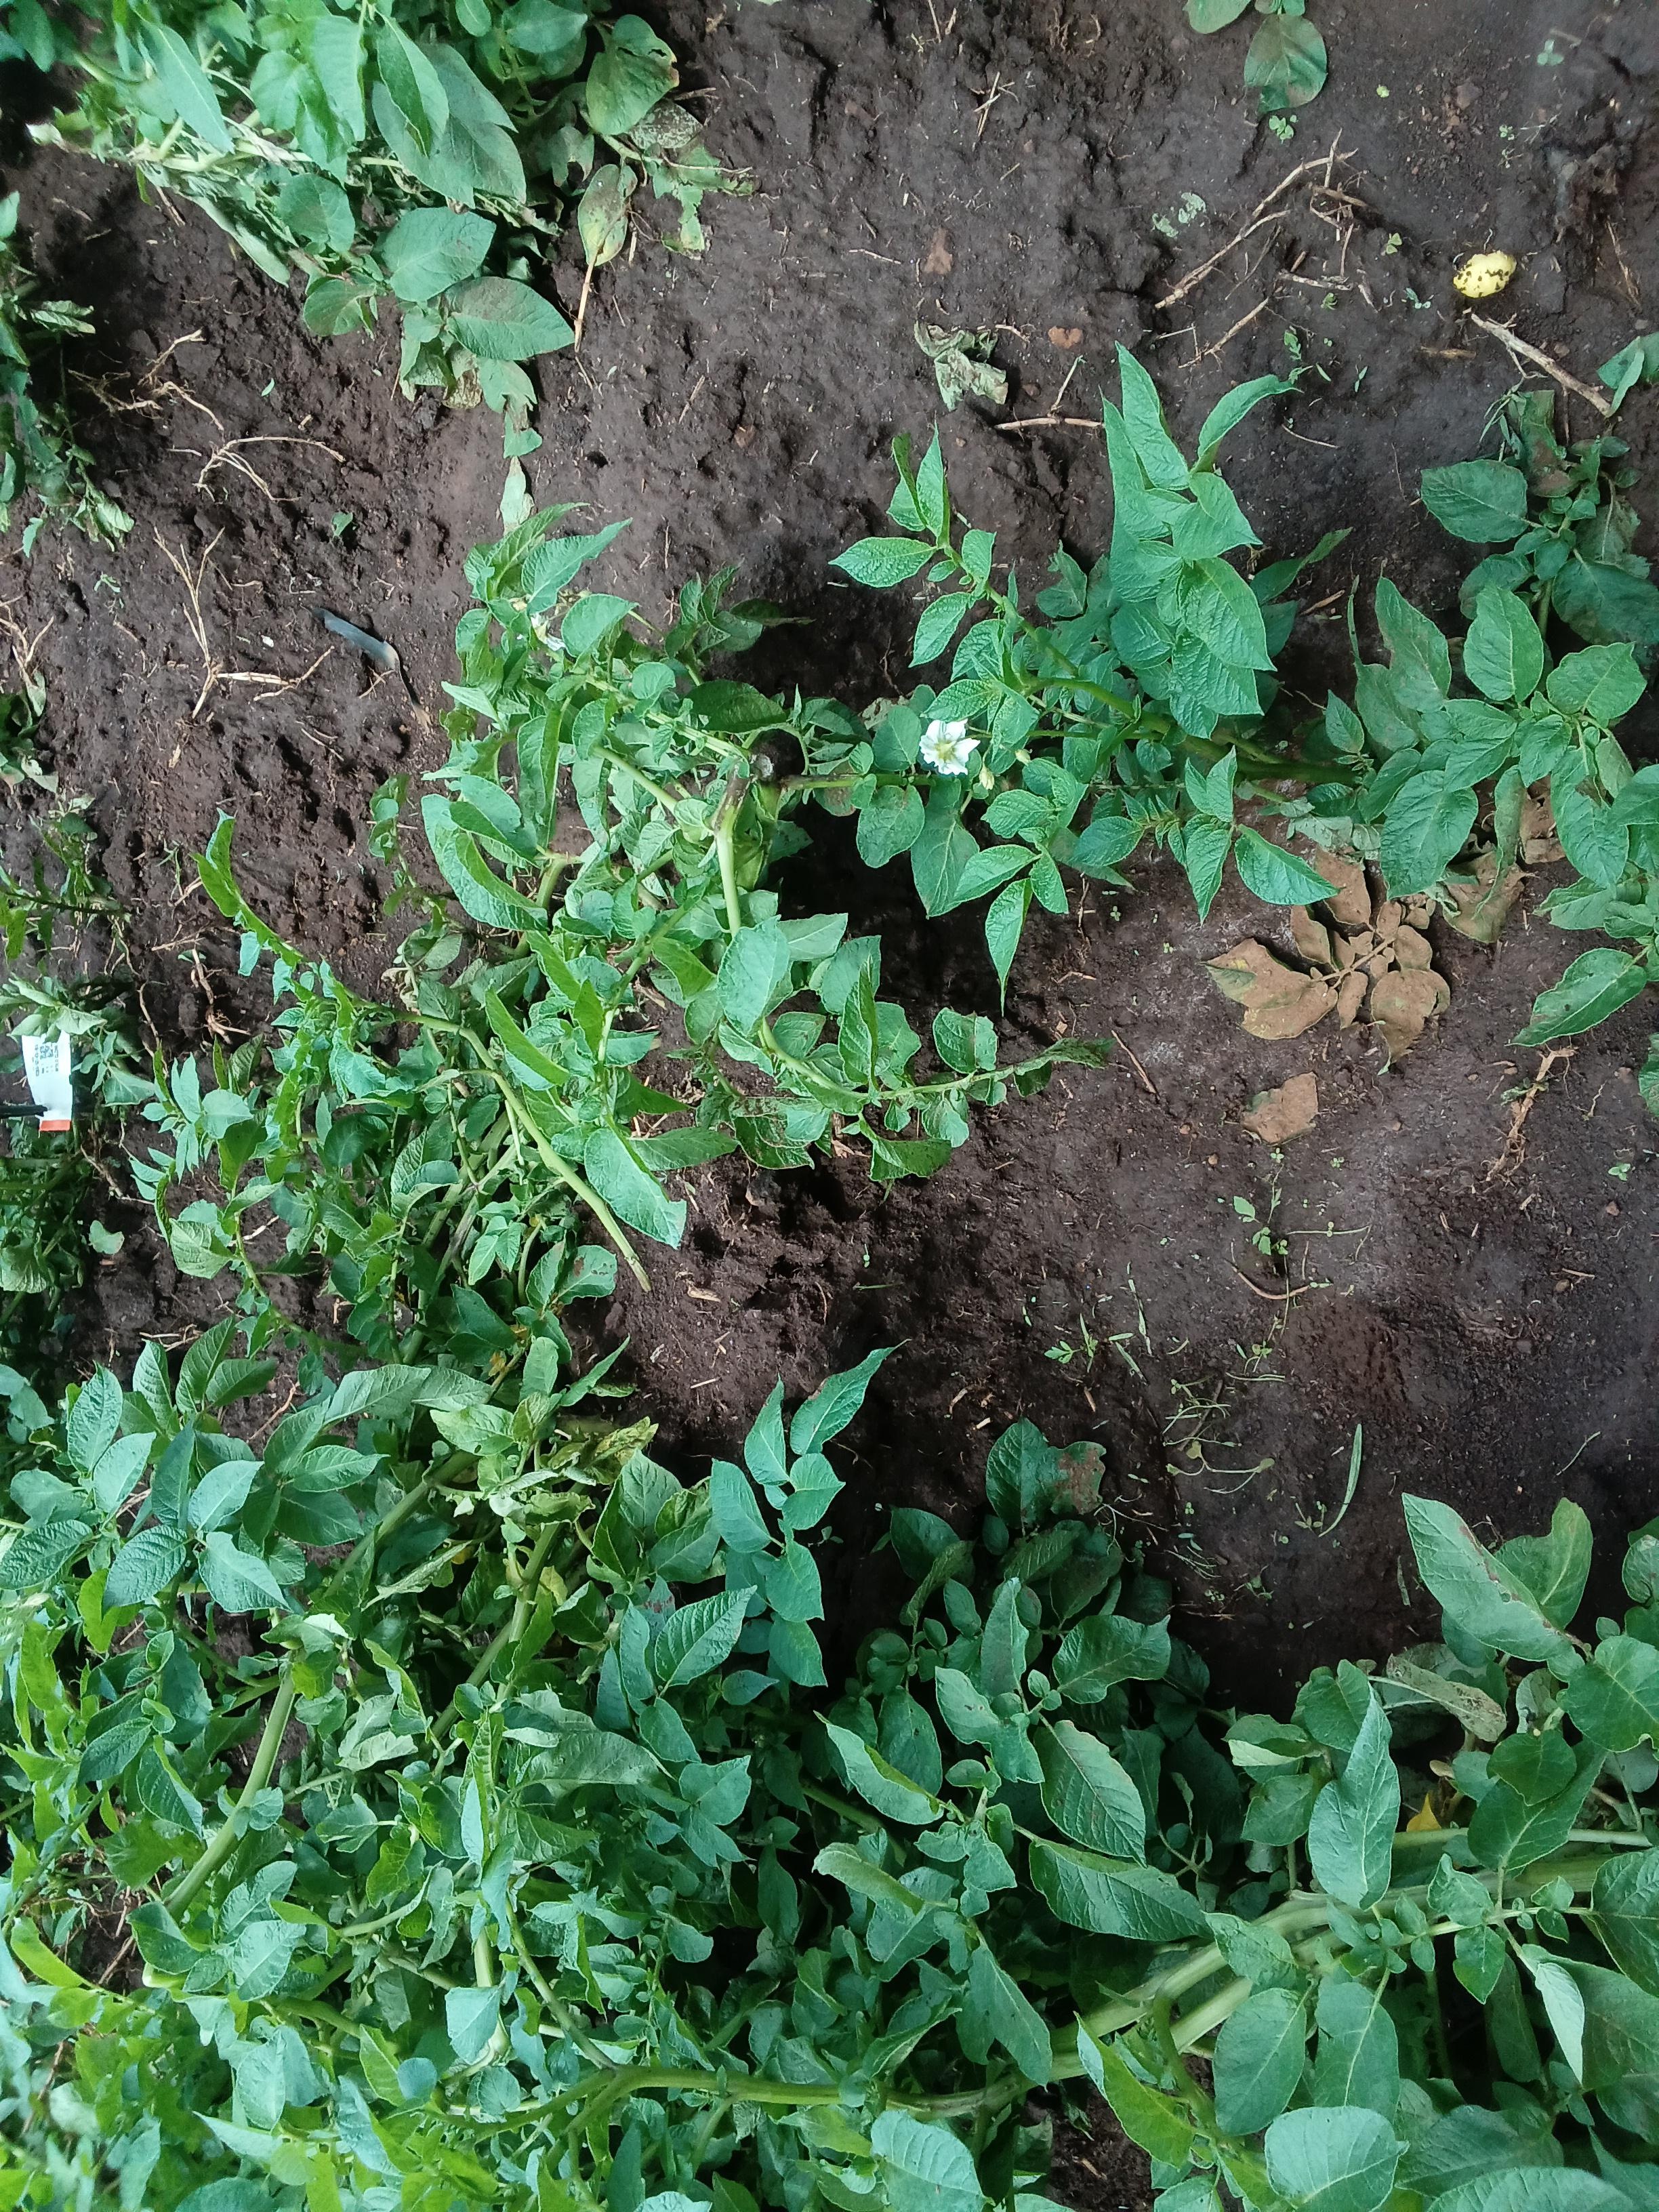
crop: potato
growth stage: flowering
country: Kenya
